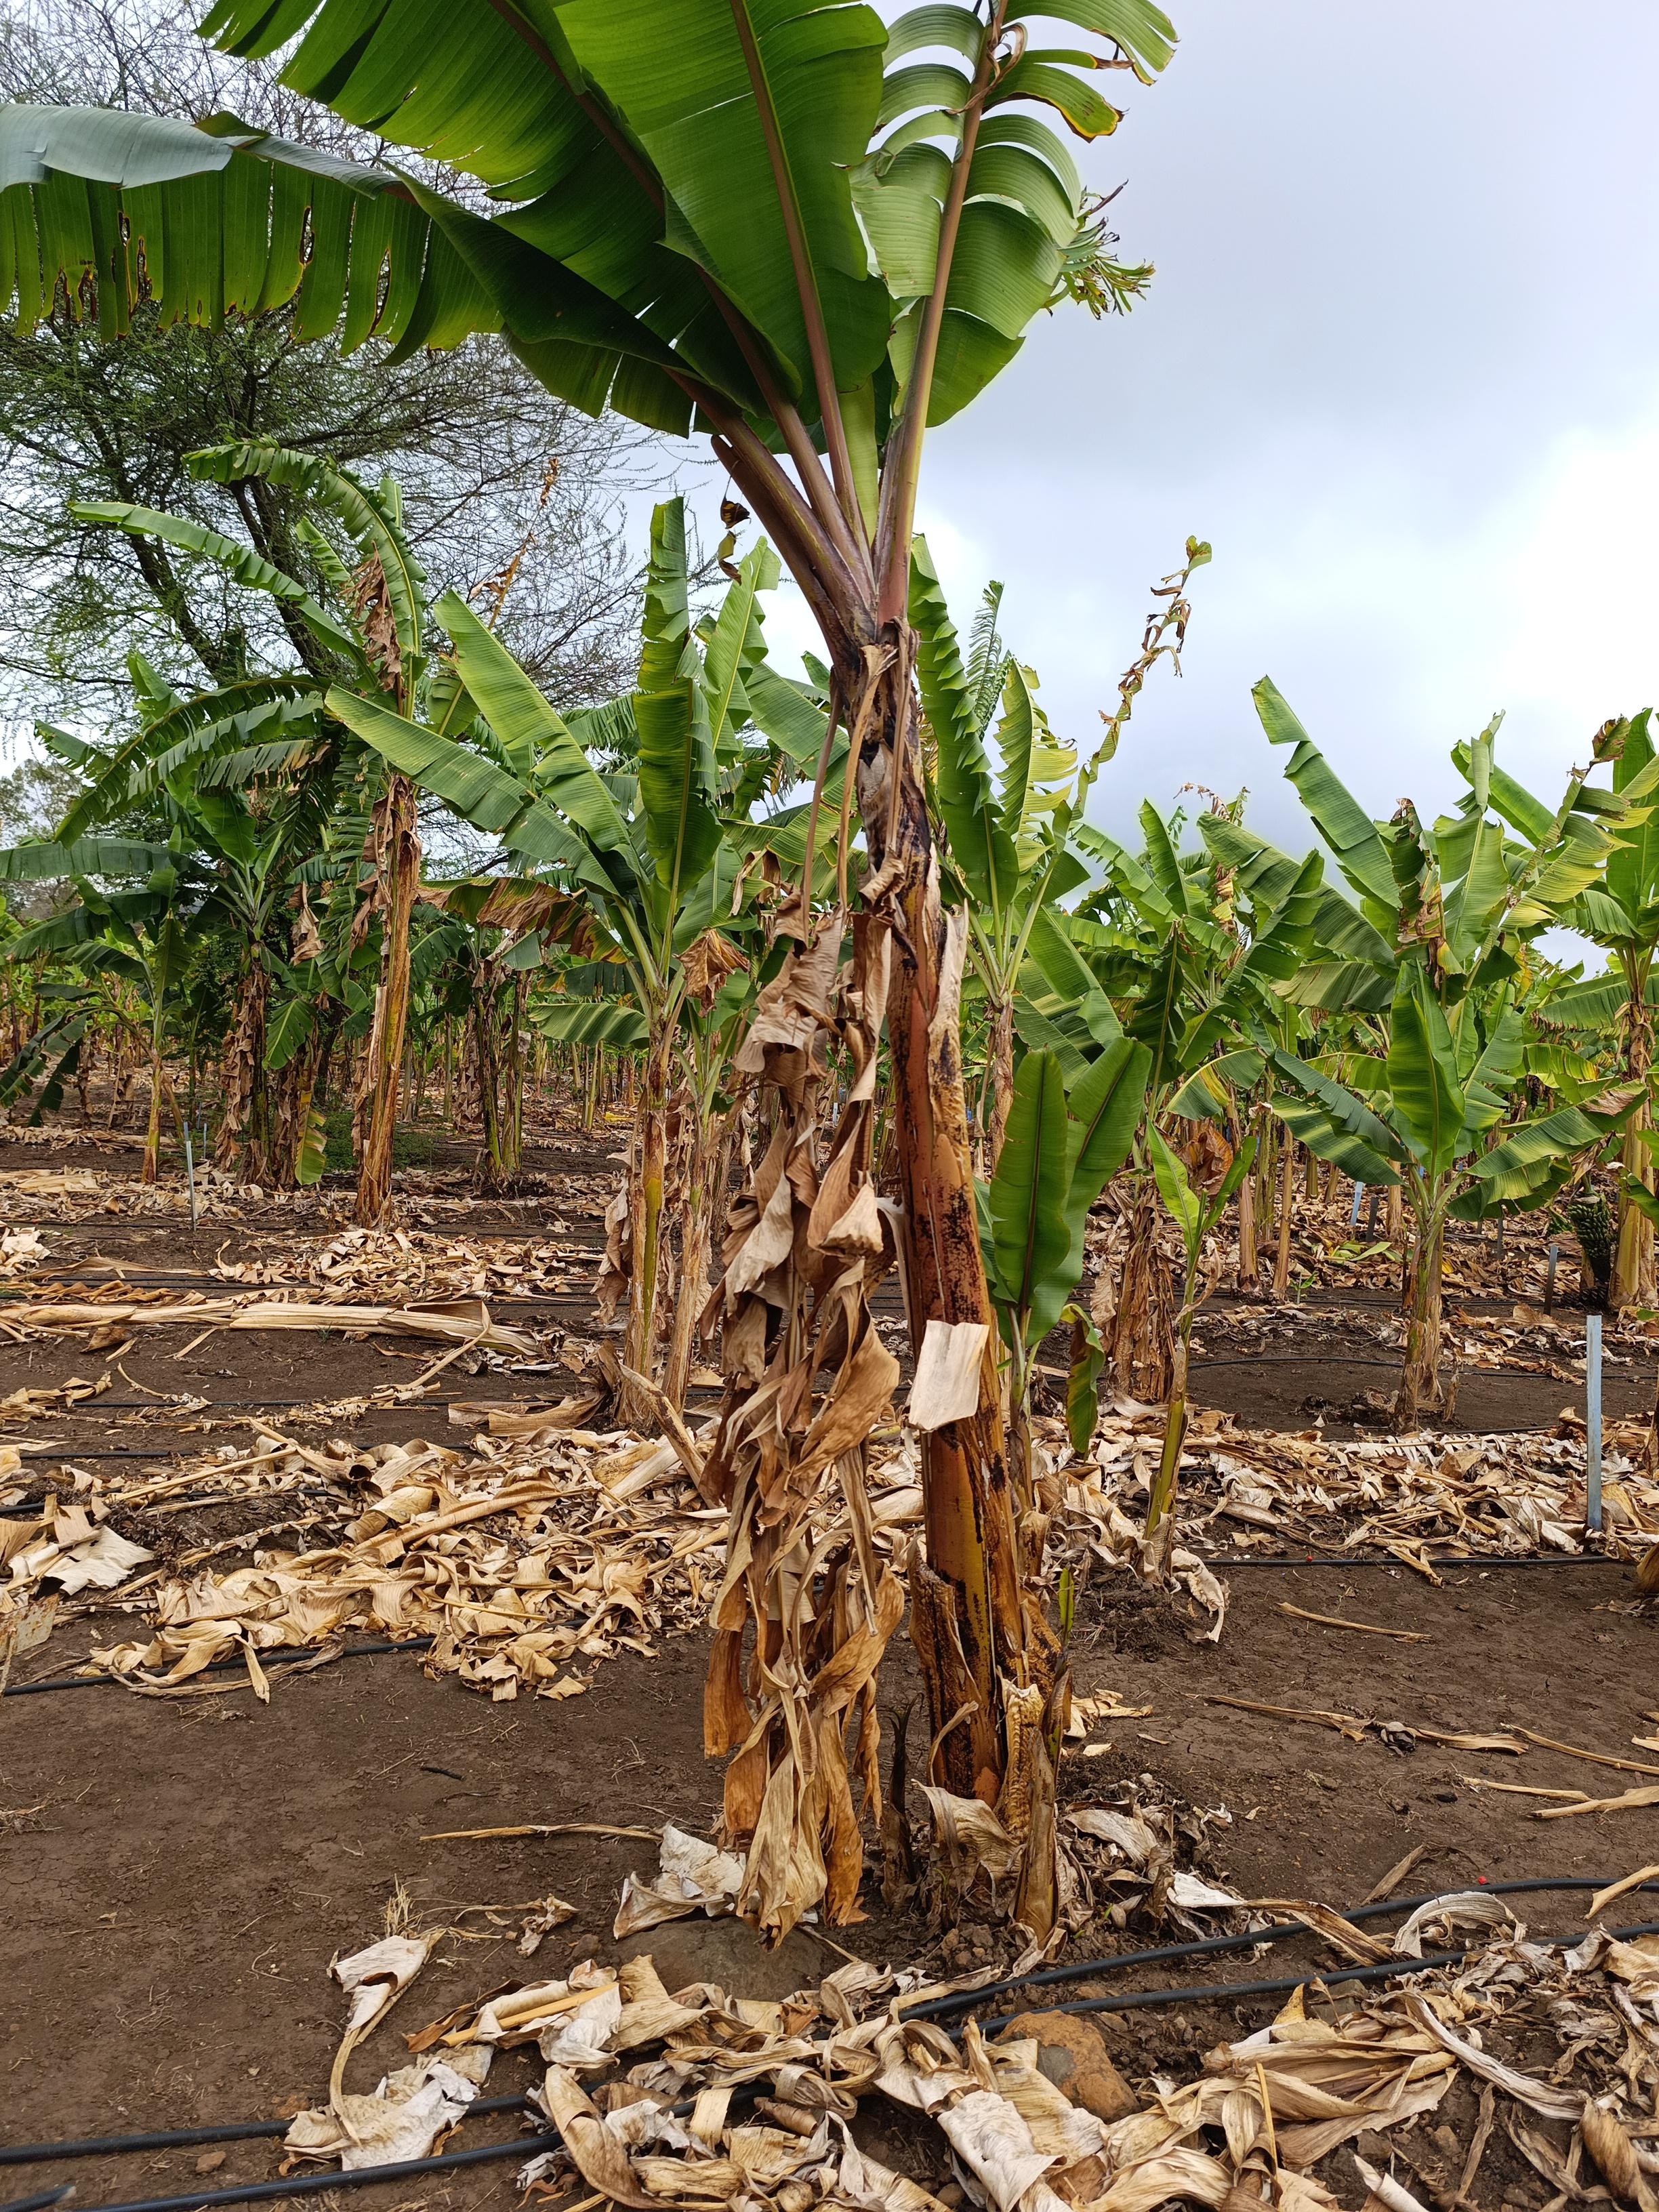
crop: banana
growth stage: vegetative
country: Tanzania
